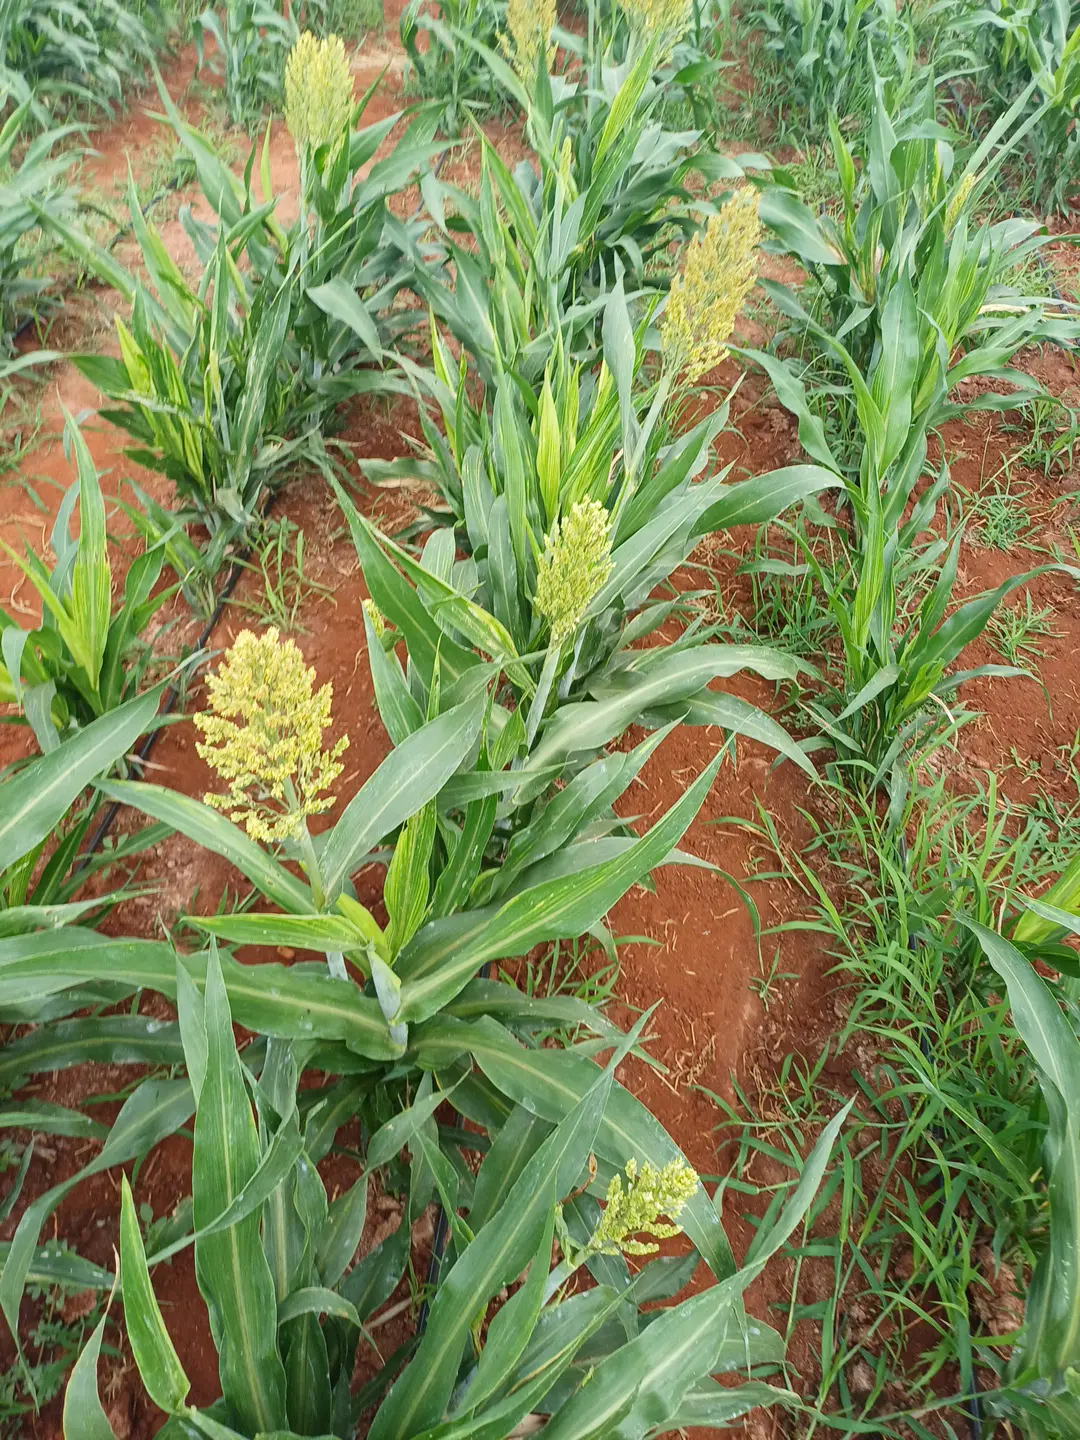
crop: sorghum
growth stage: flowering
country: Kenya
